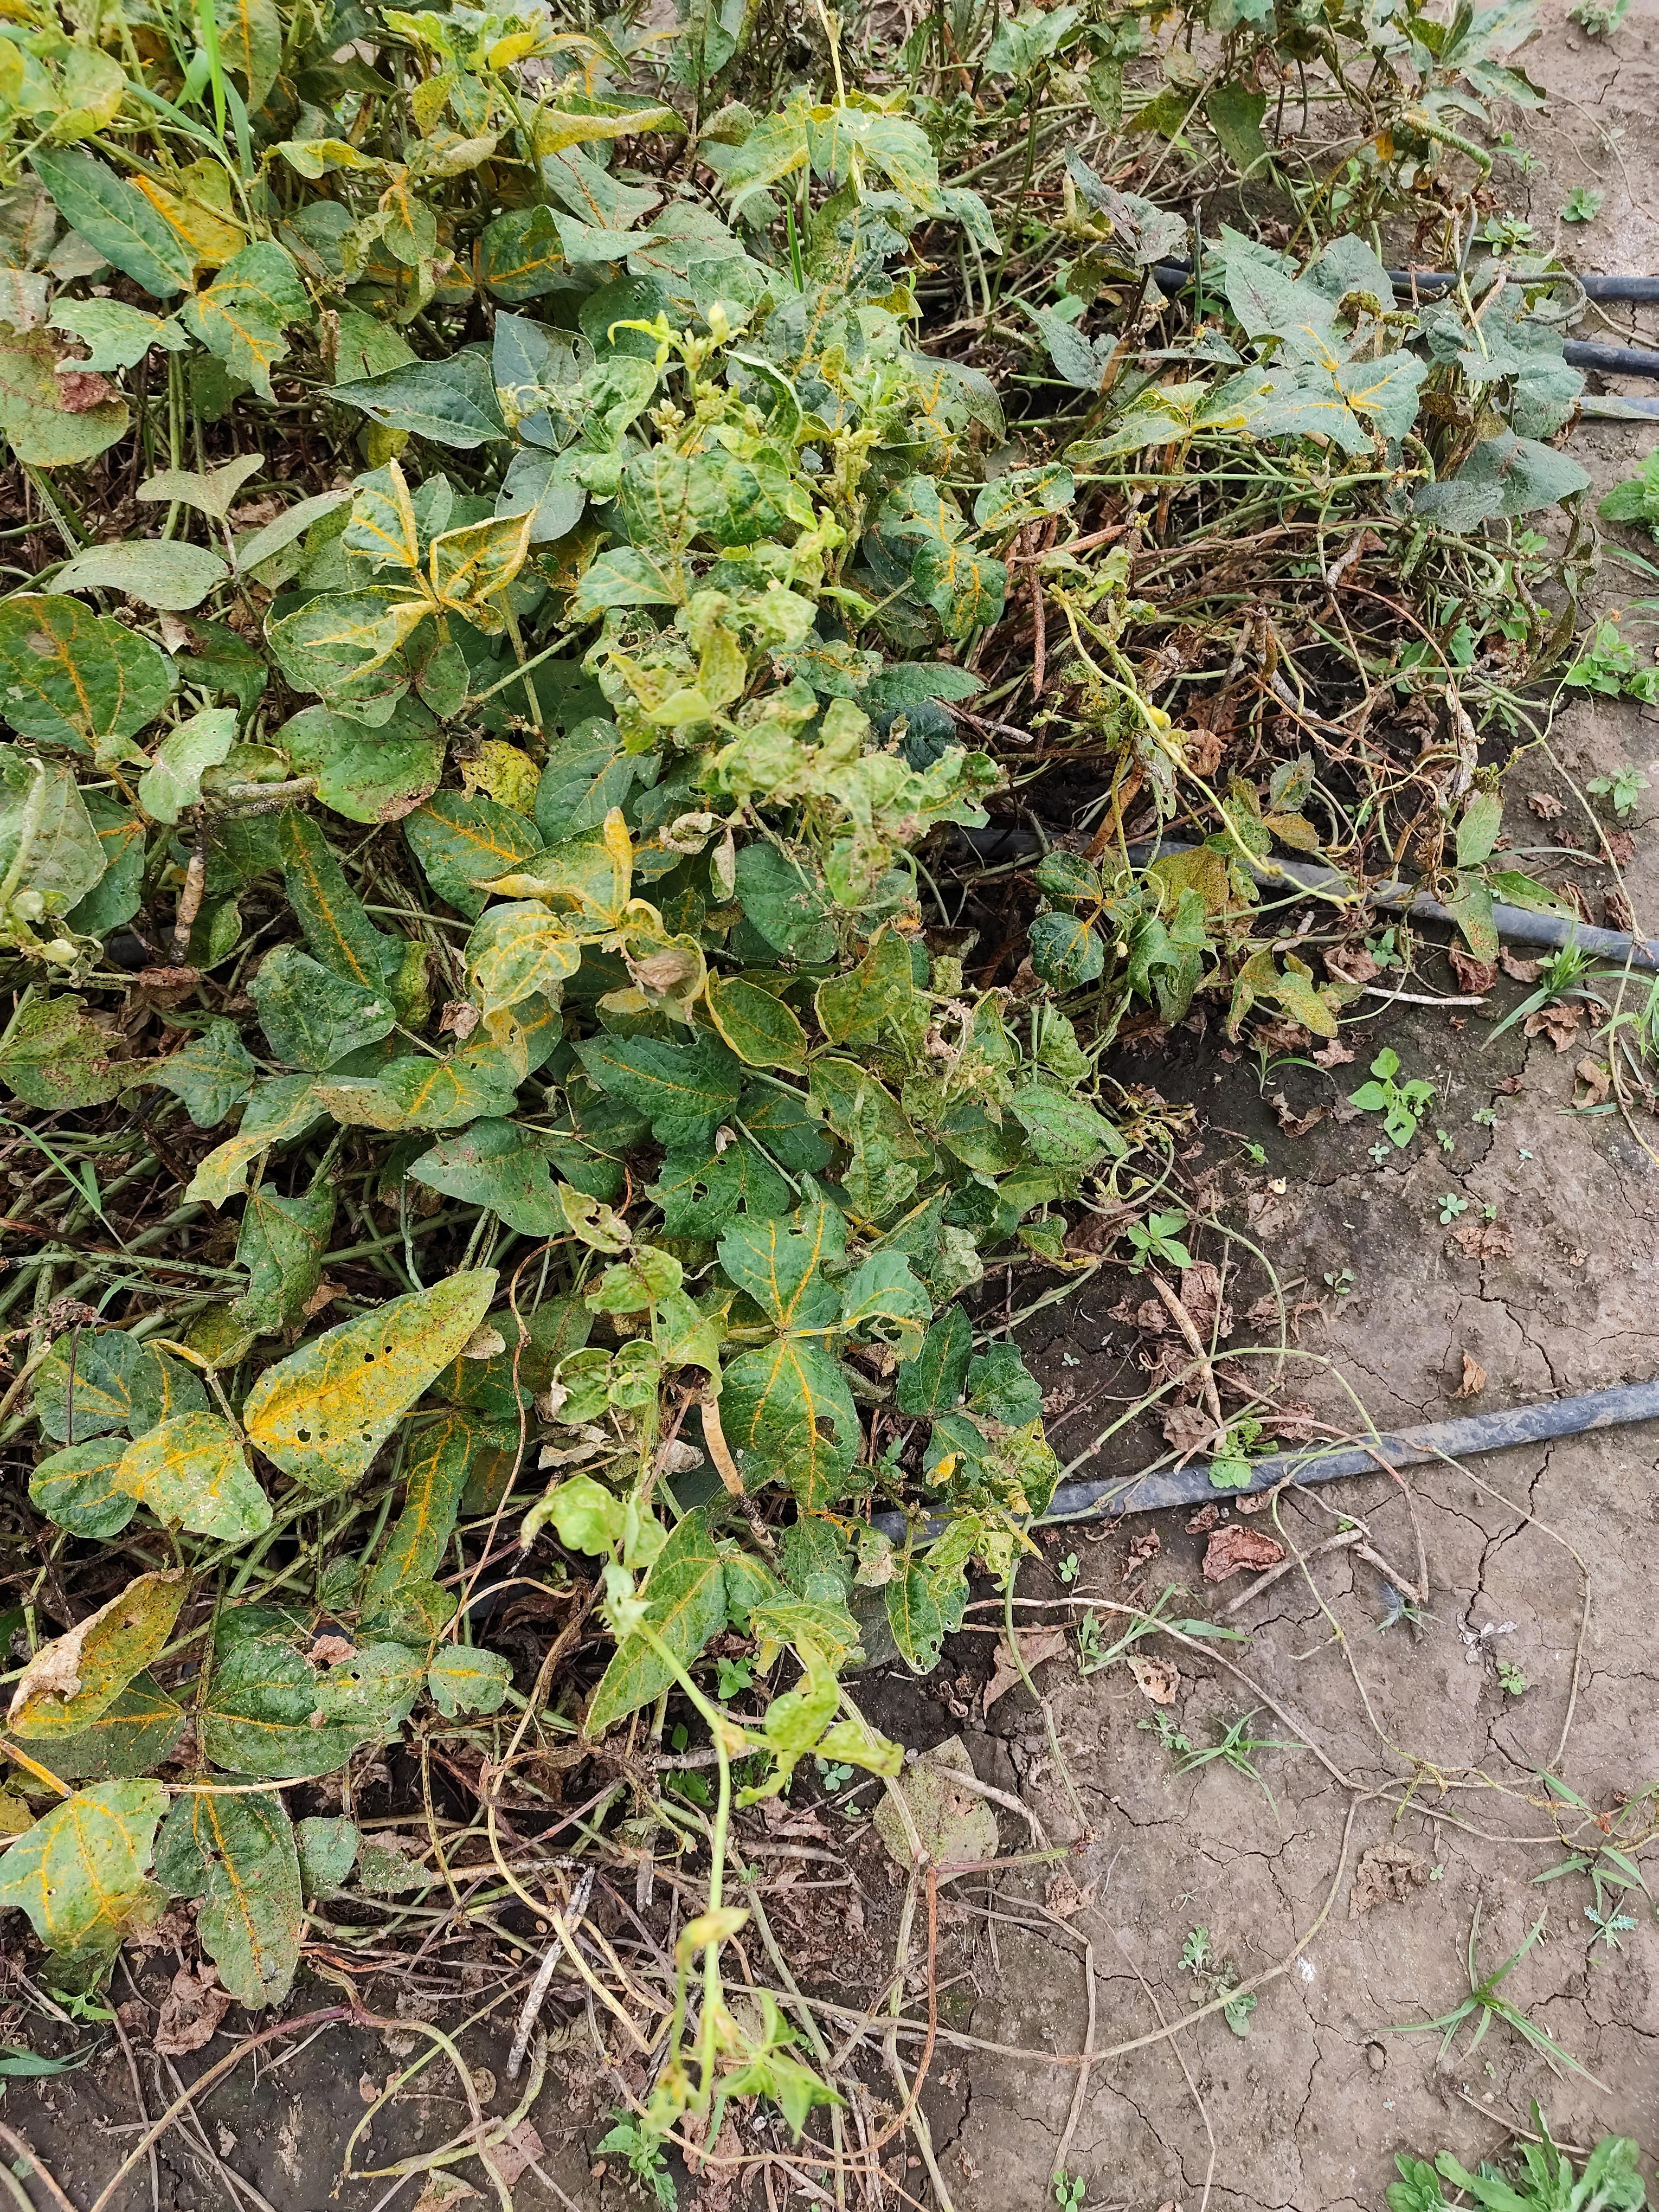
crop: cowpea
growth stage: development pod
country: Tanzania
